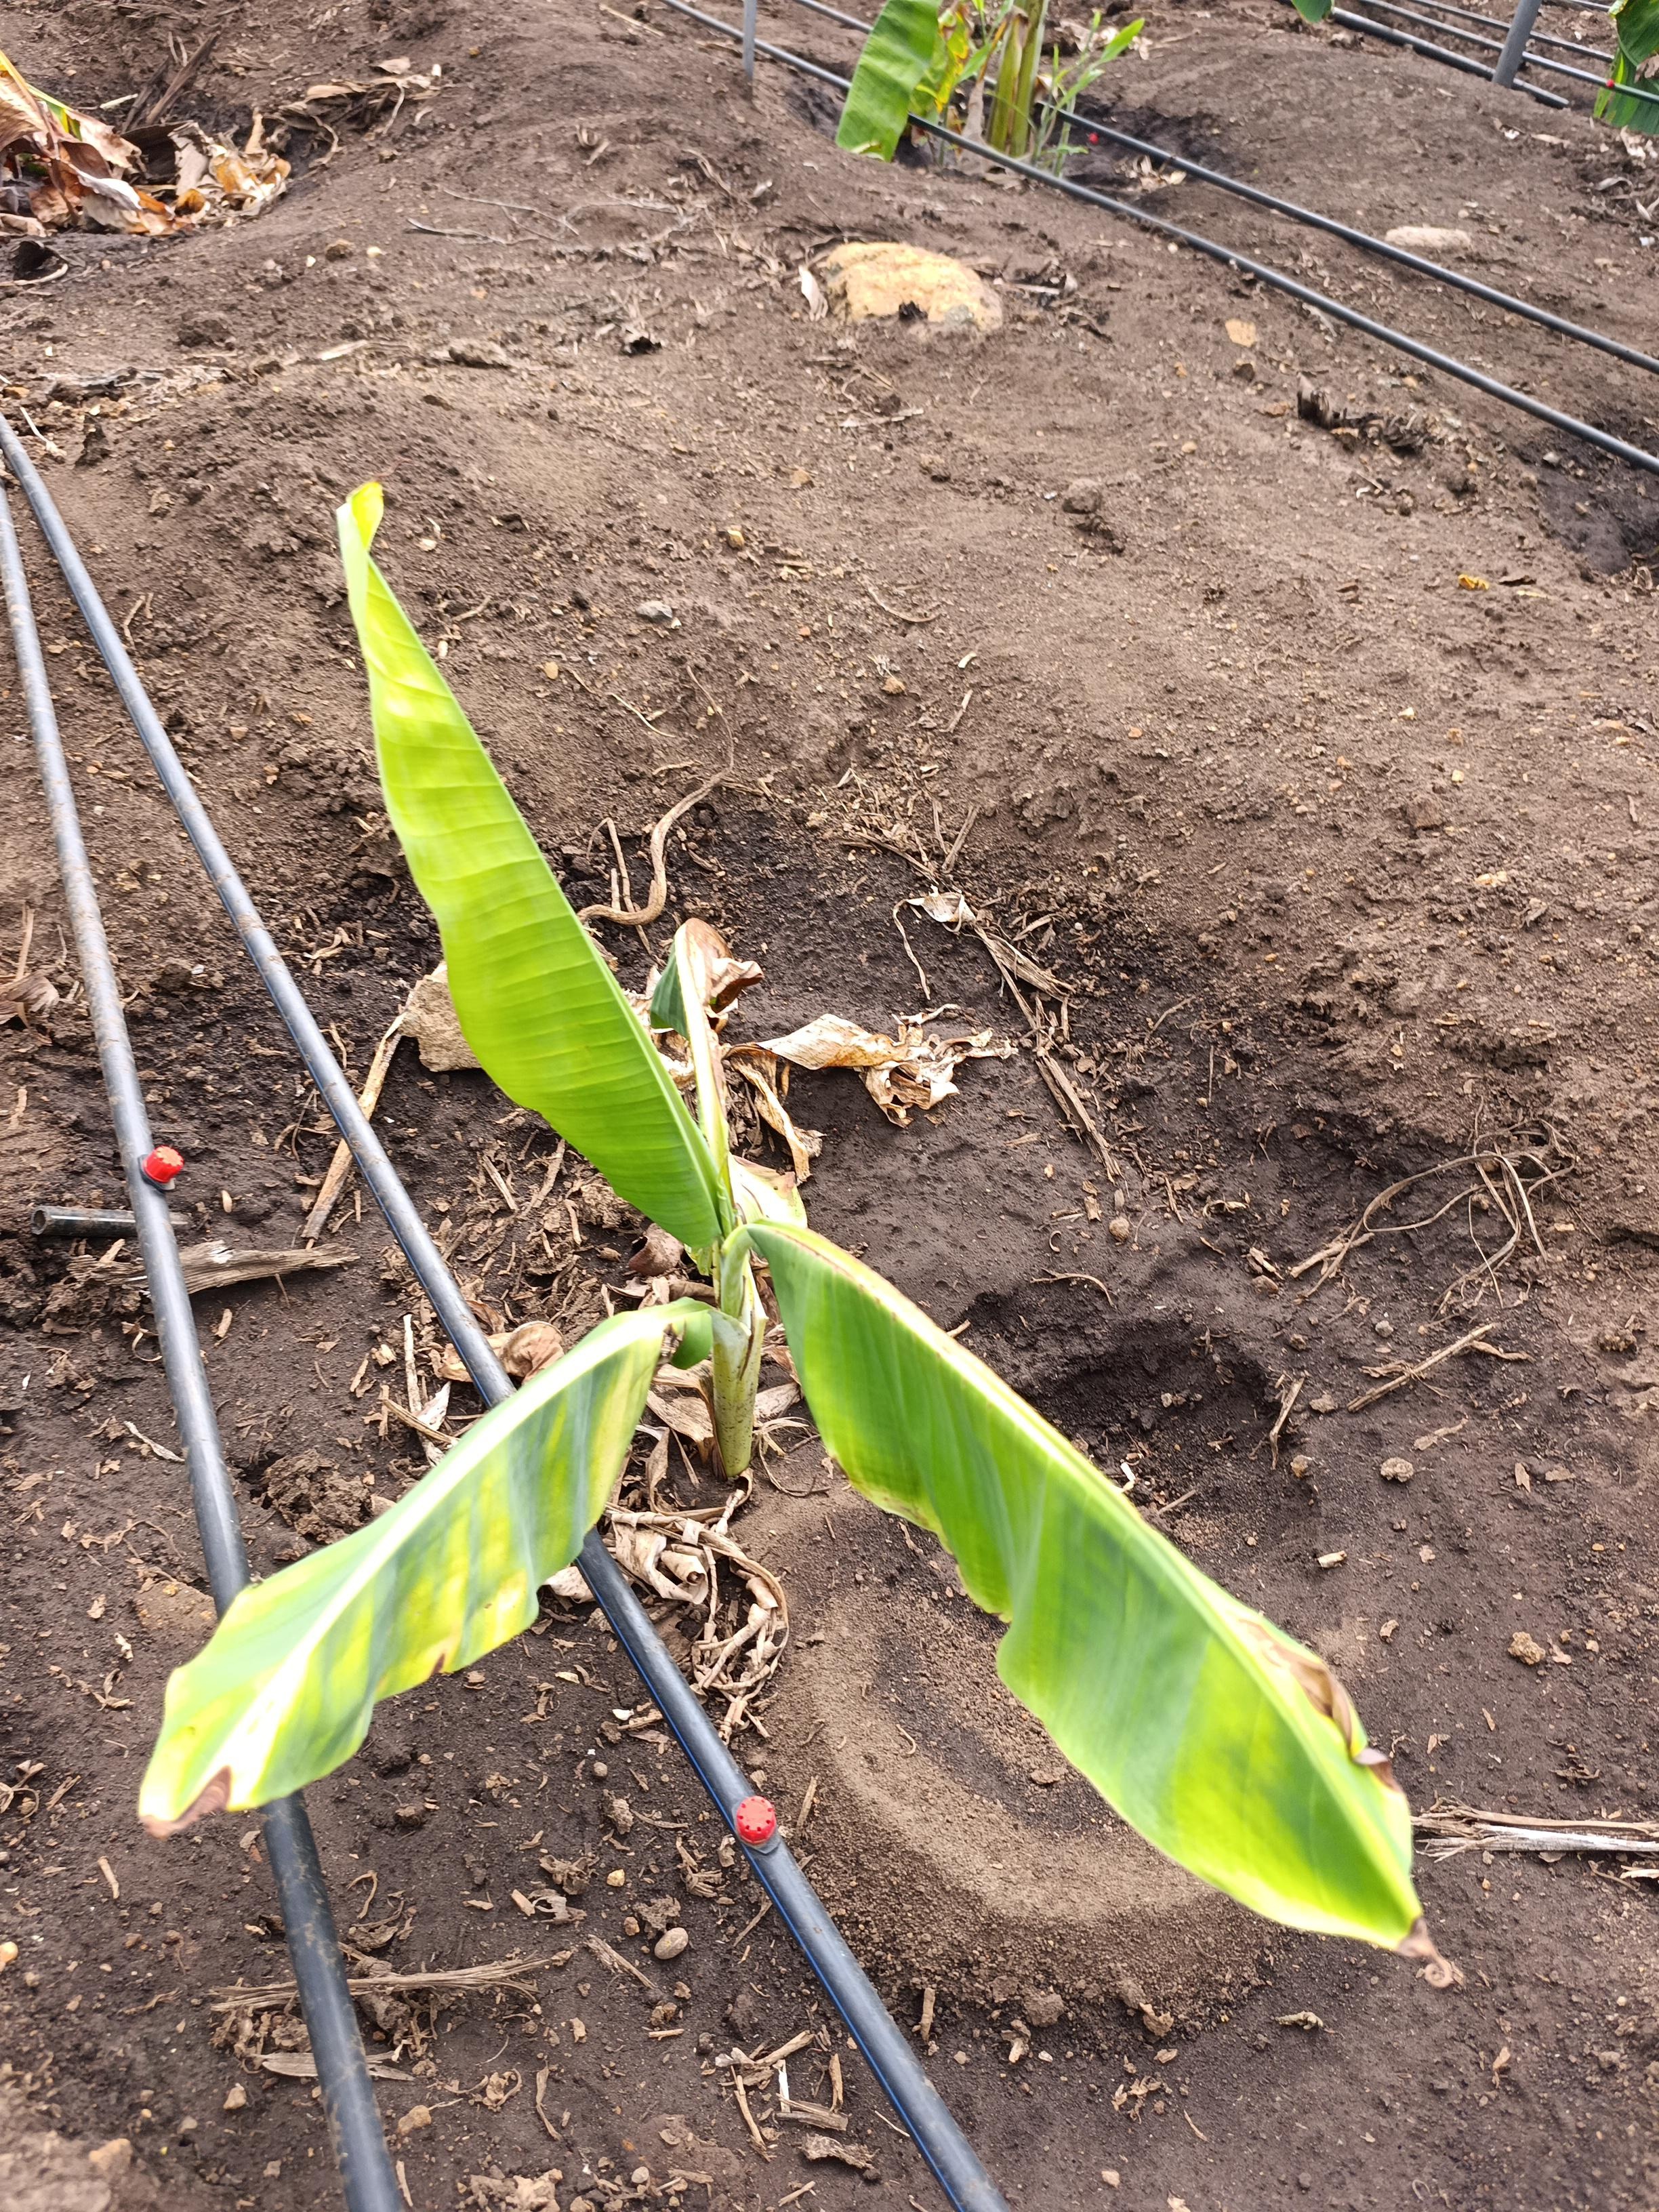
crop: banana
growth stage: vegetative
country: Tanzania
